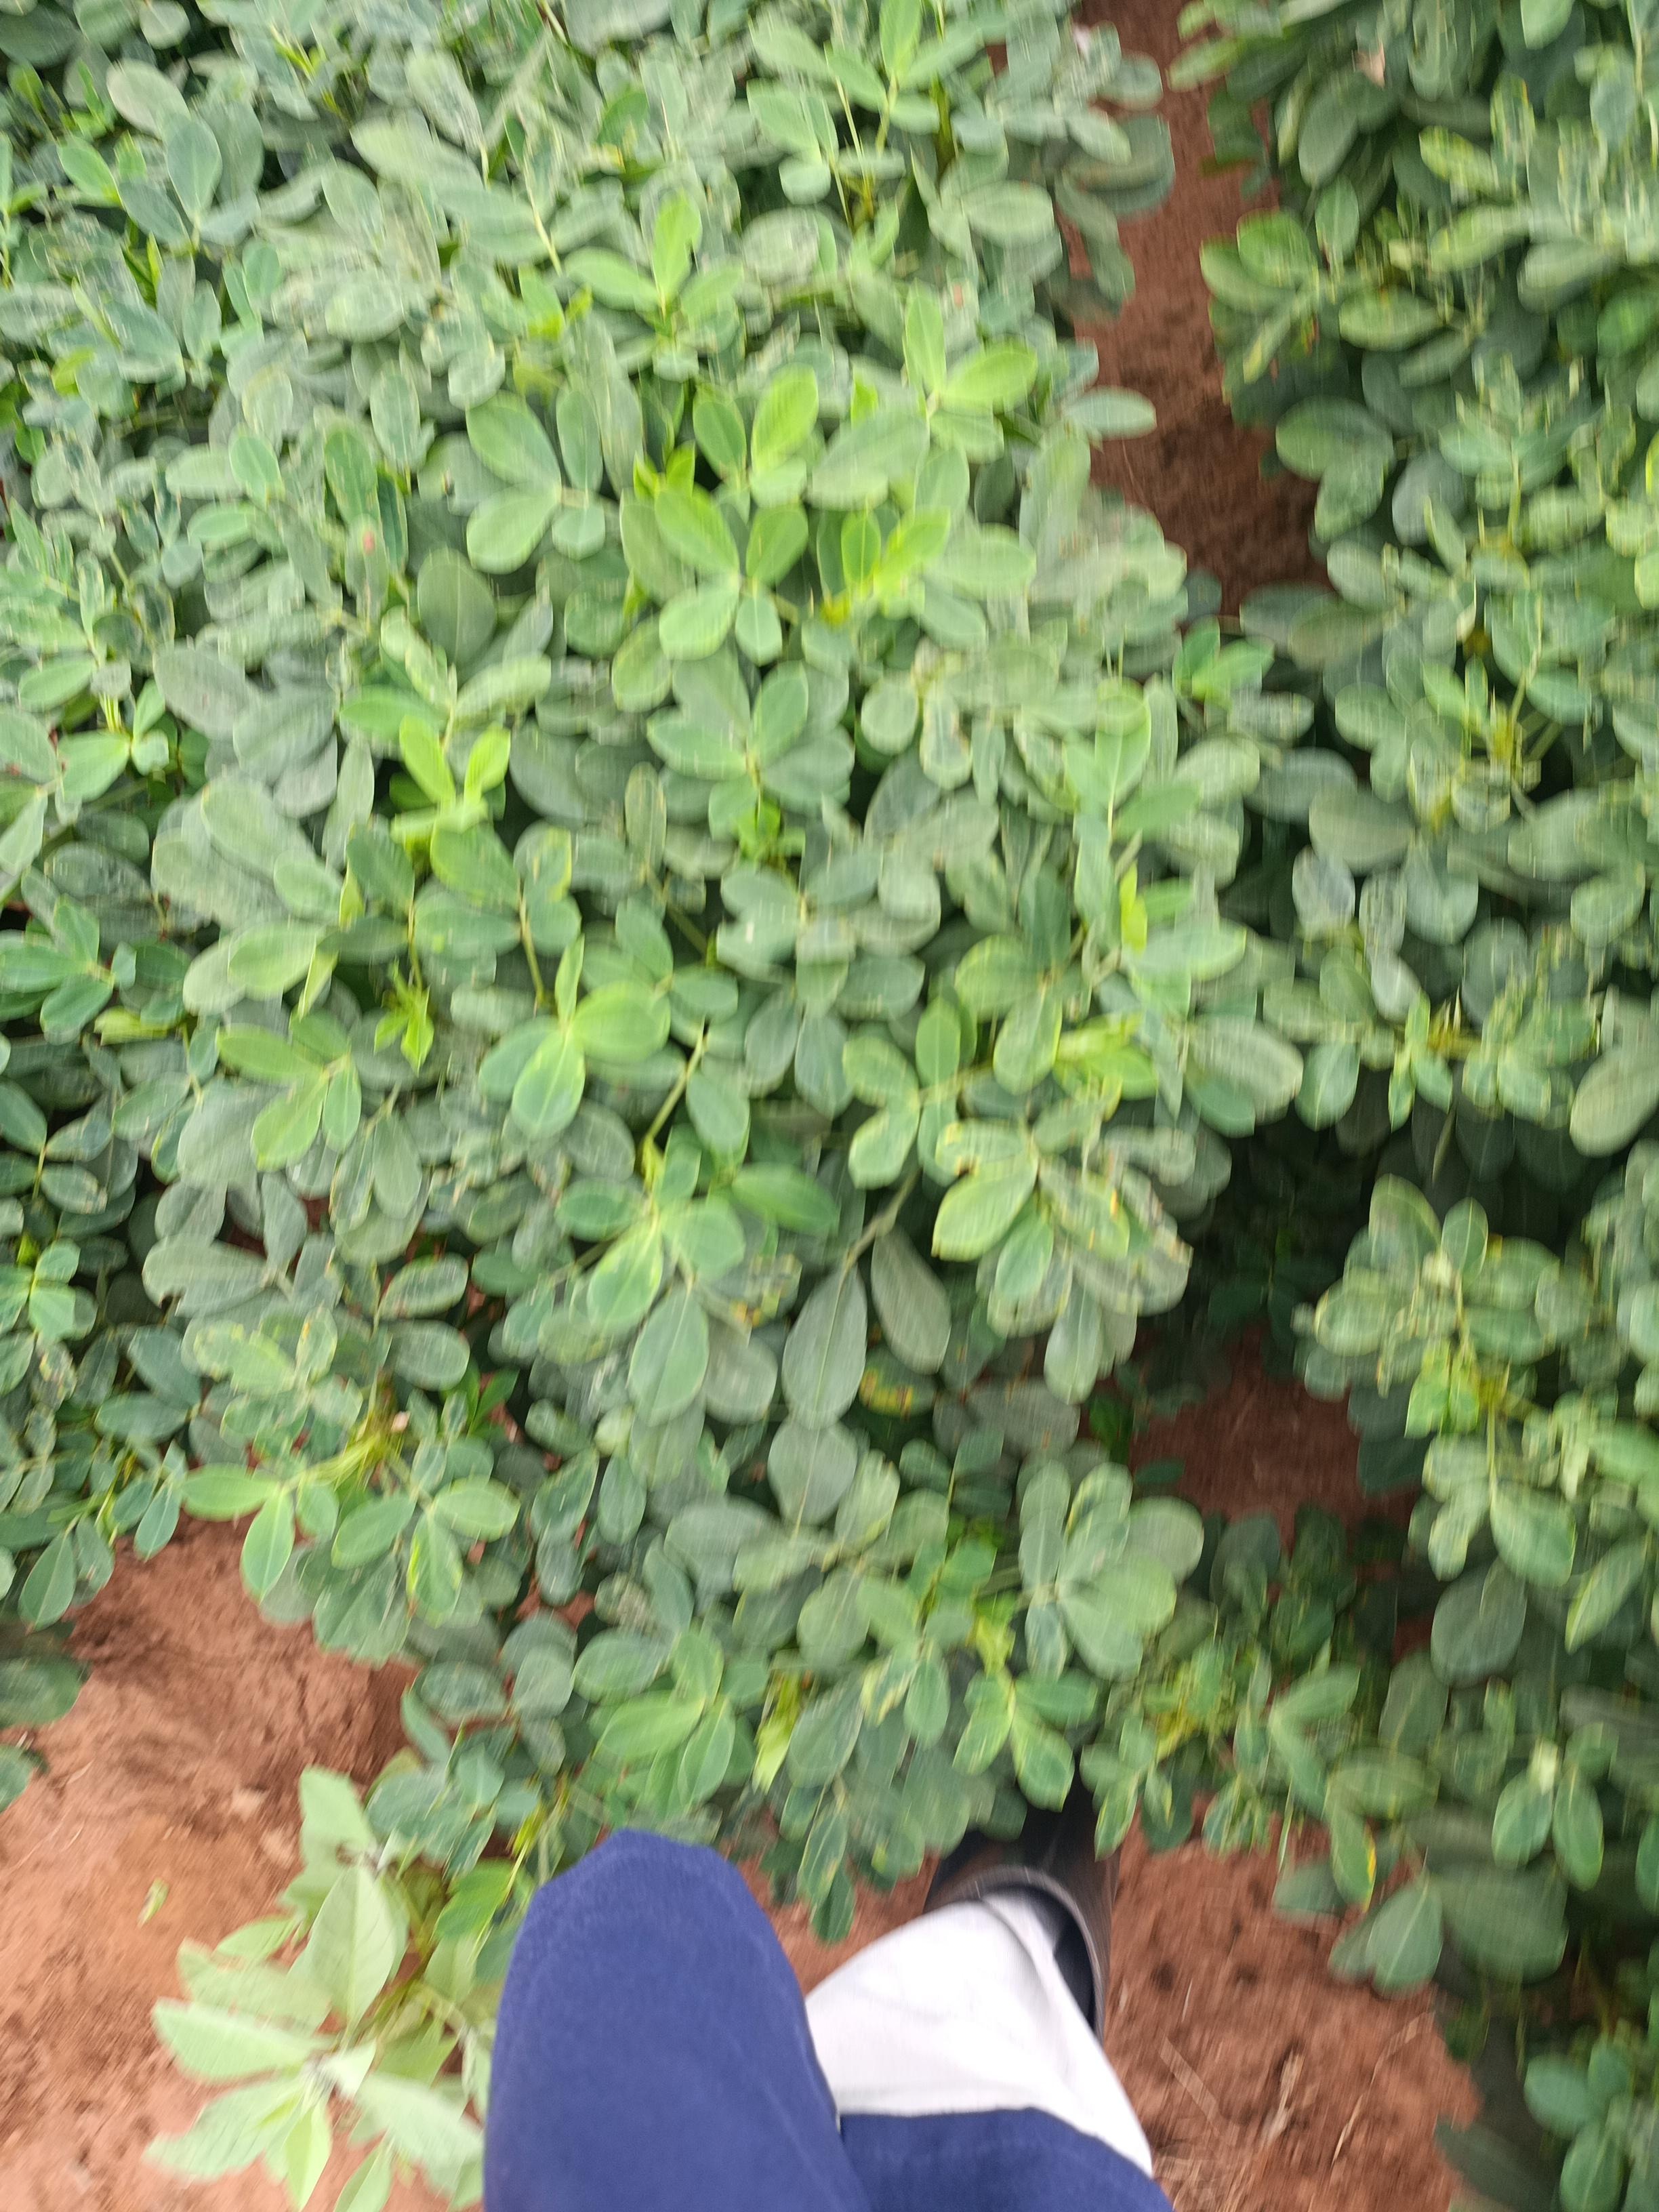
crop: groundnut
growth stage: pegging
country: Kenya
